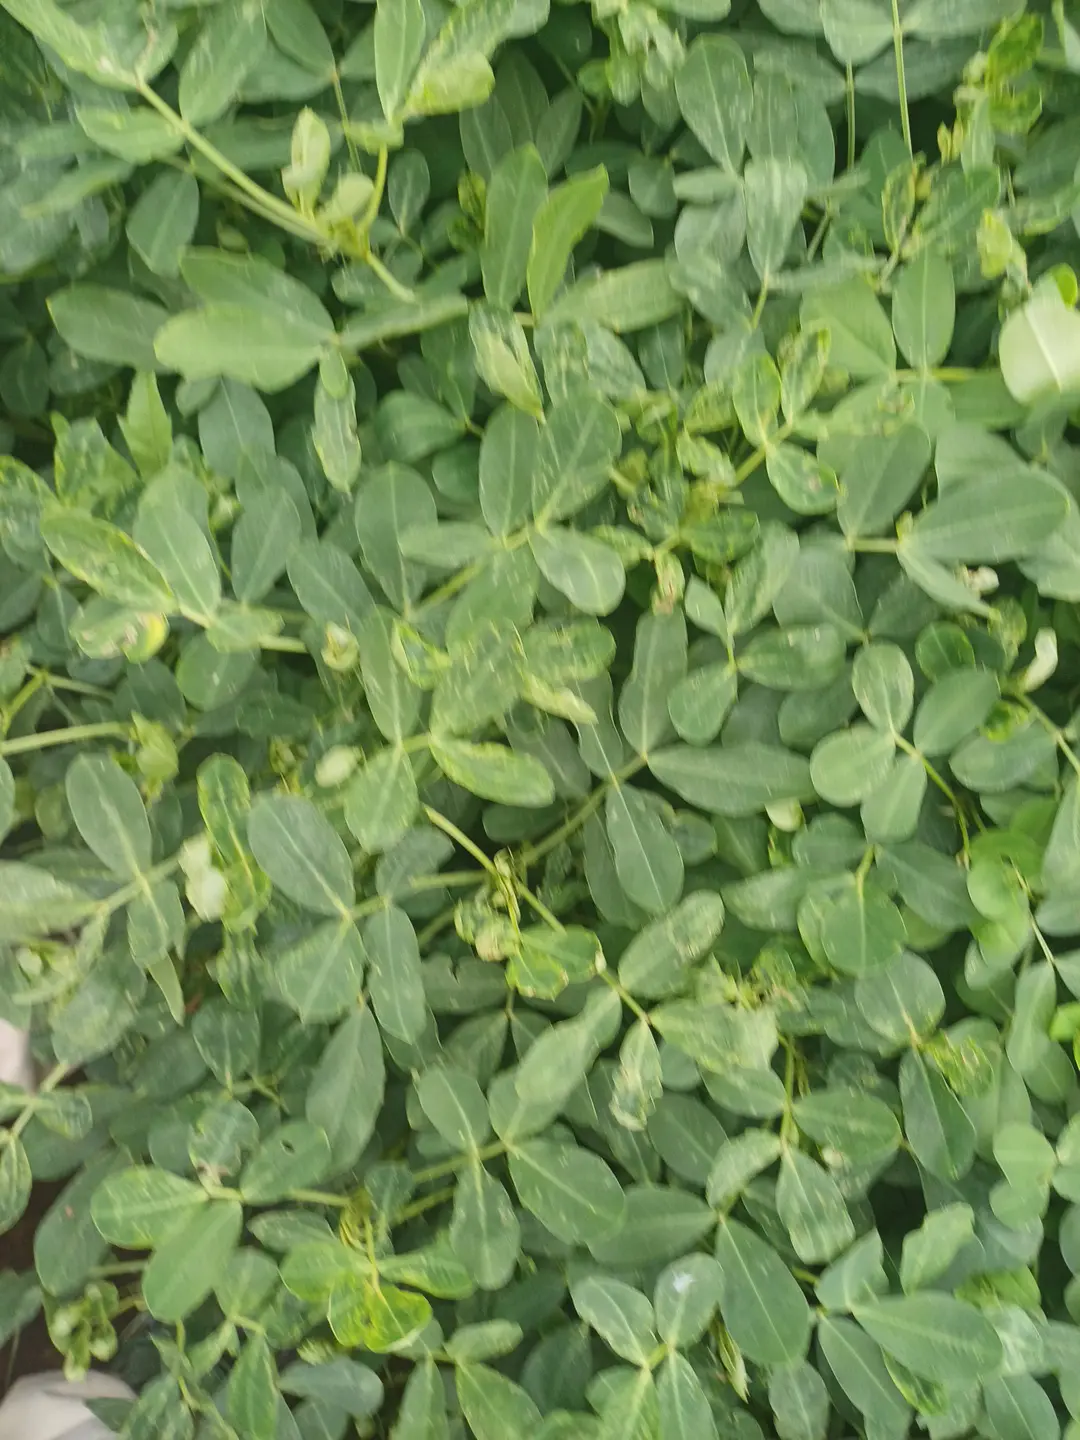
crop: groundnut
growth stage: pegging
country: Kenya
